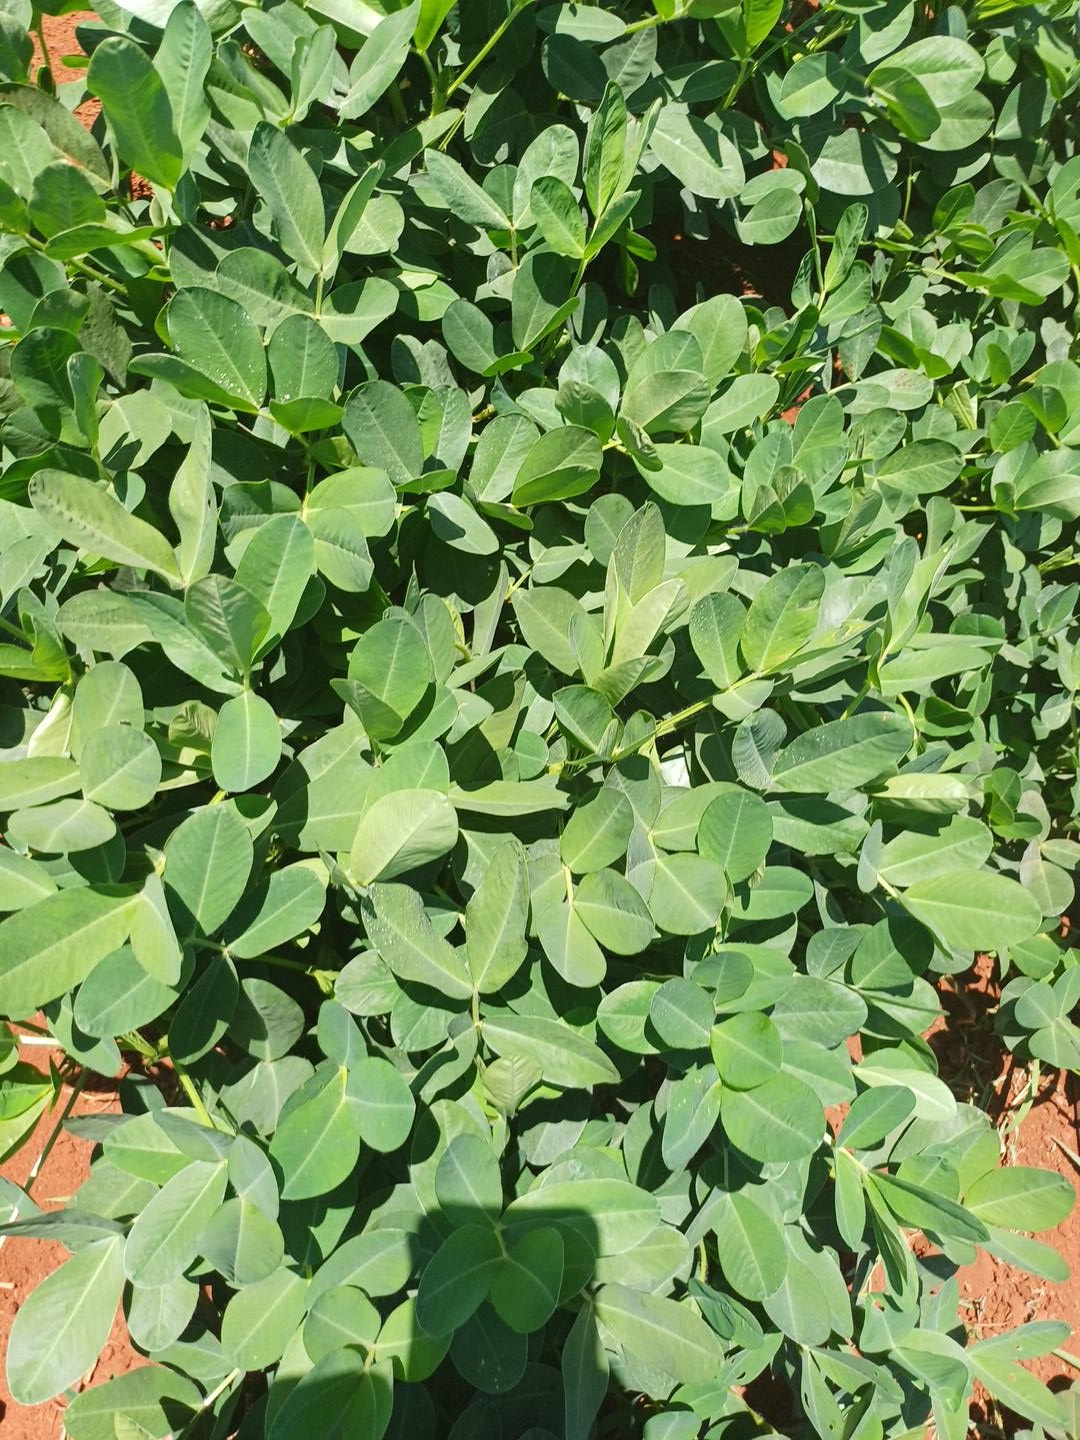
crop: groundnut
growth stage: flowering
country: Kenya
